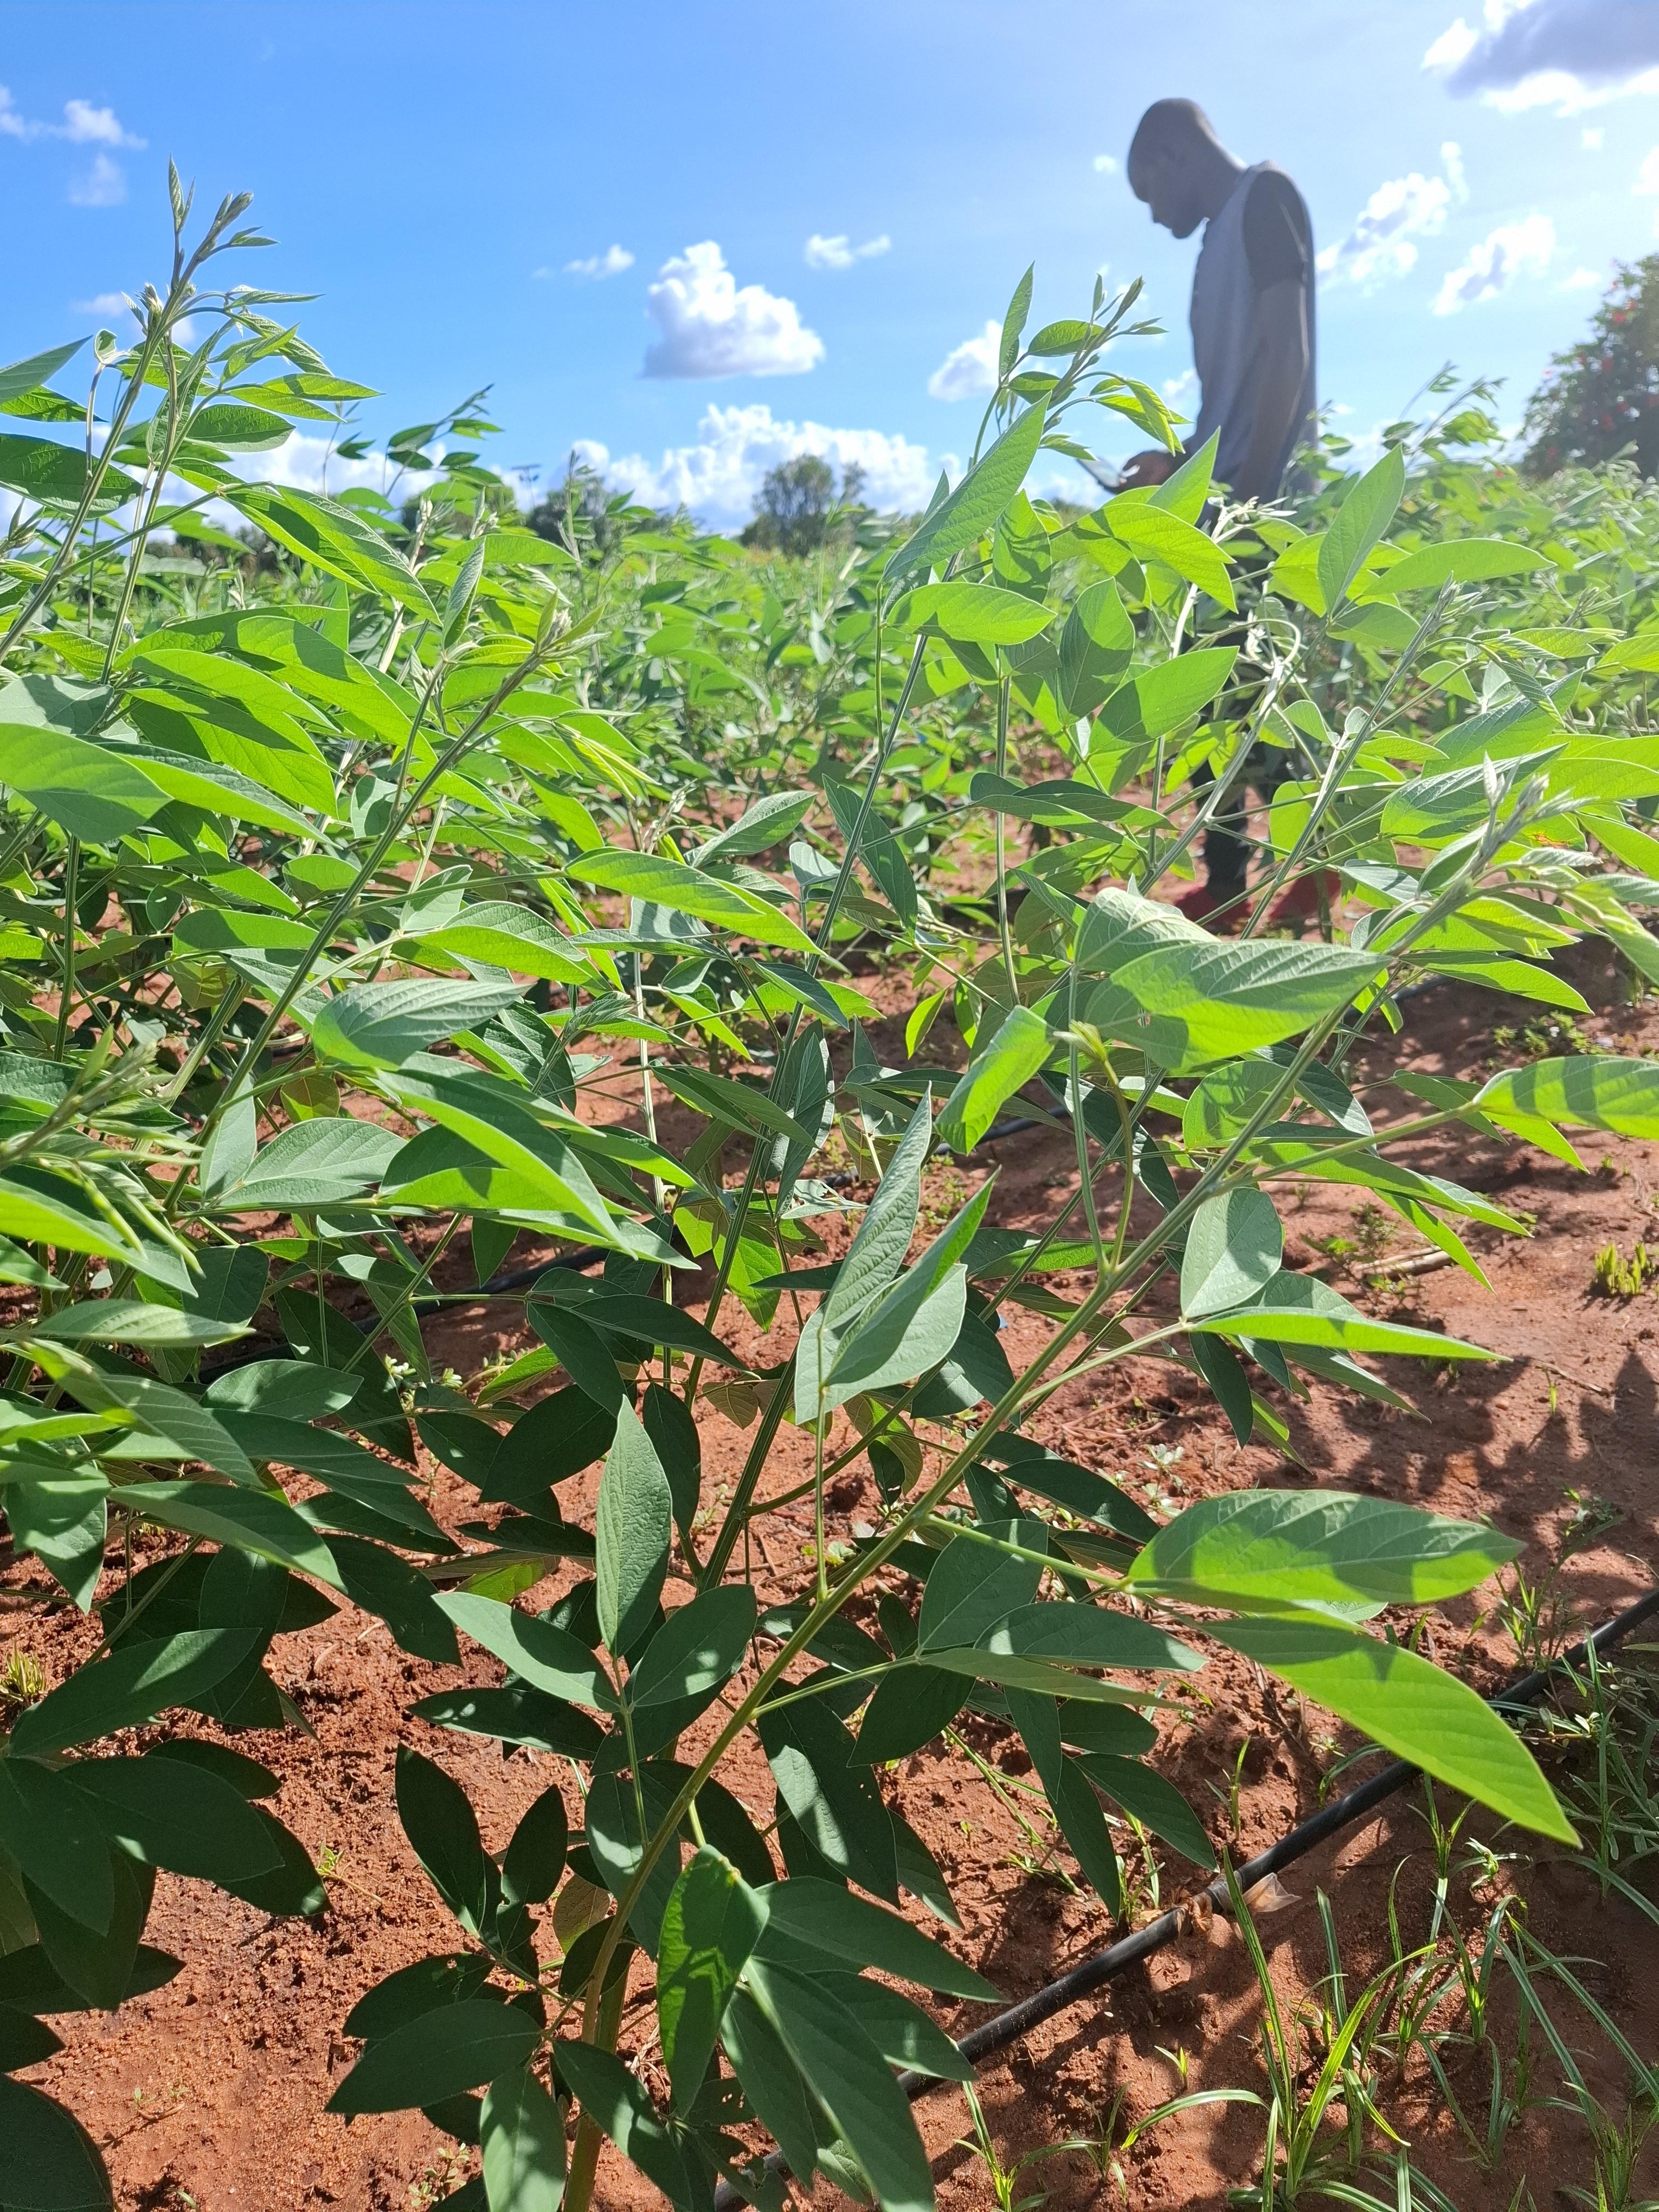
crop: pigeonpea
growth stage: vegetative
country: Kenya
